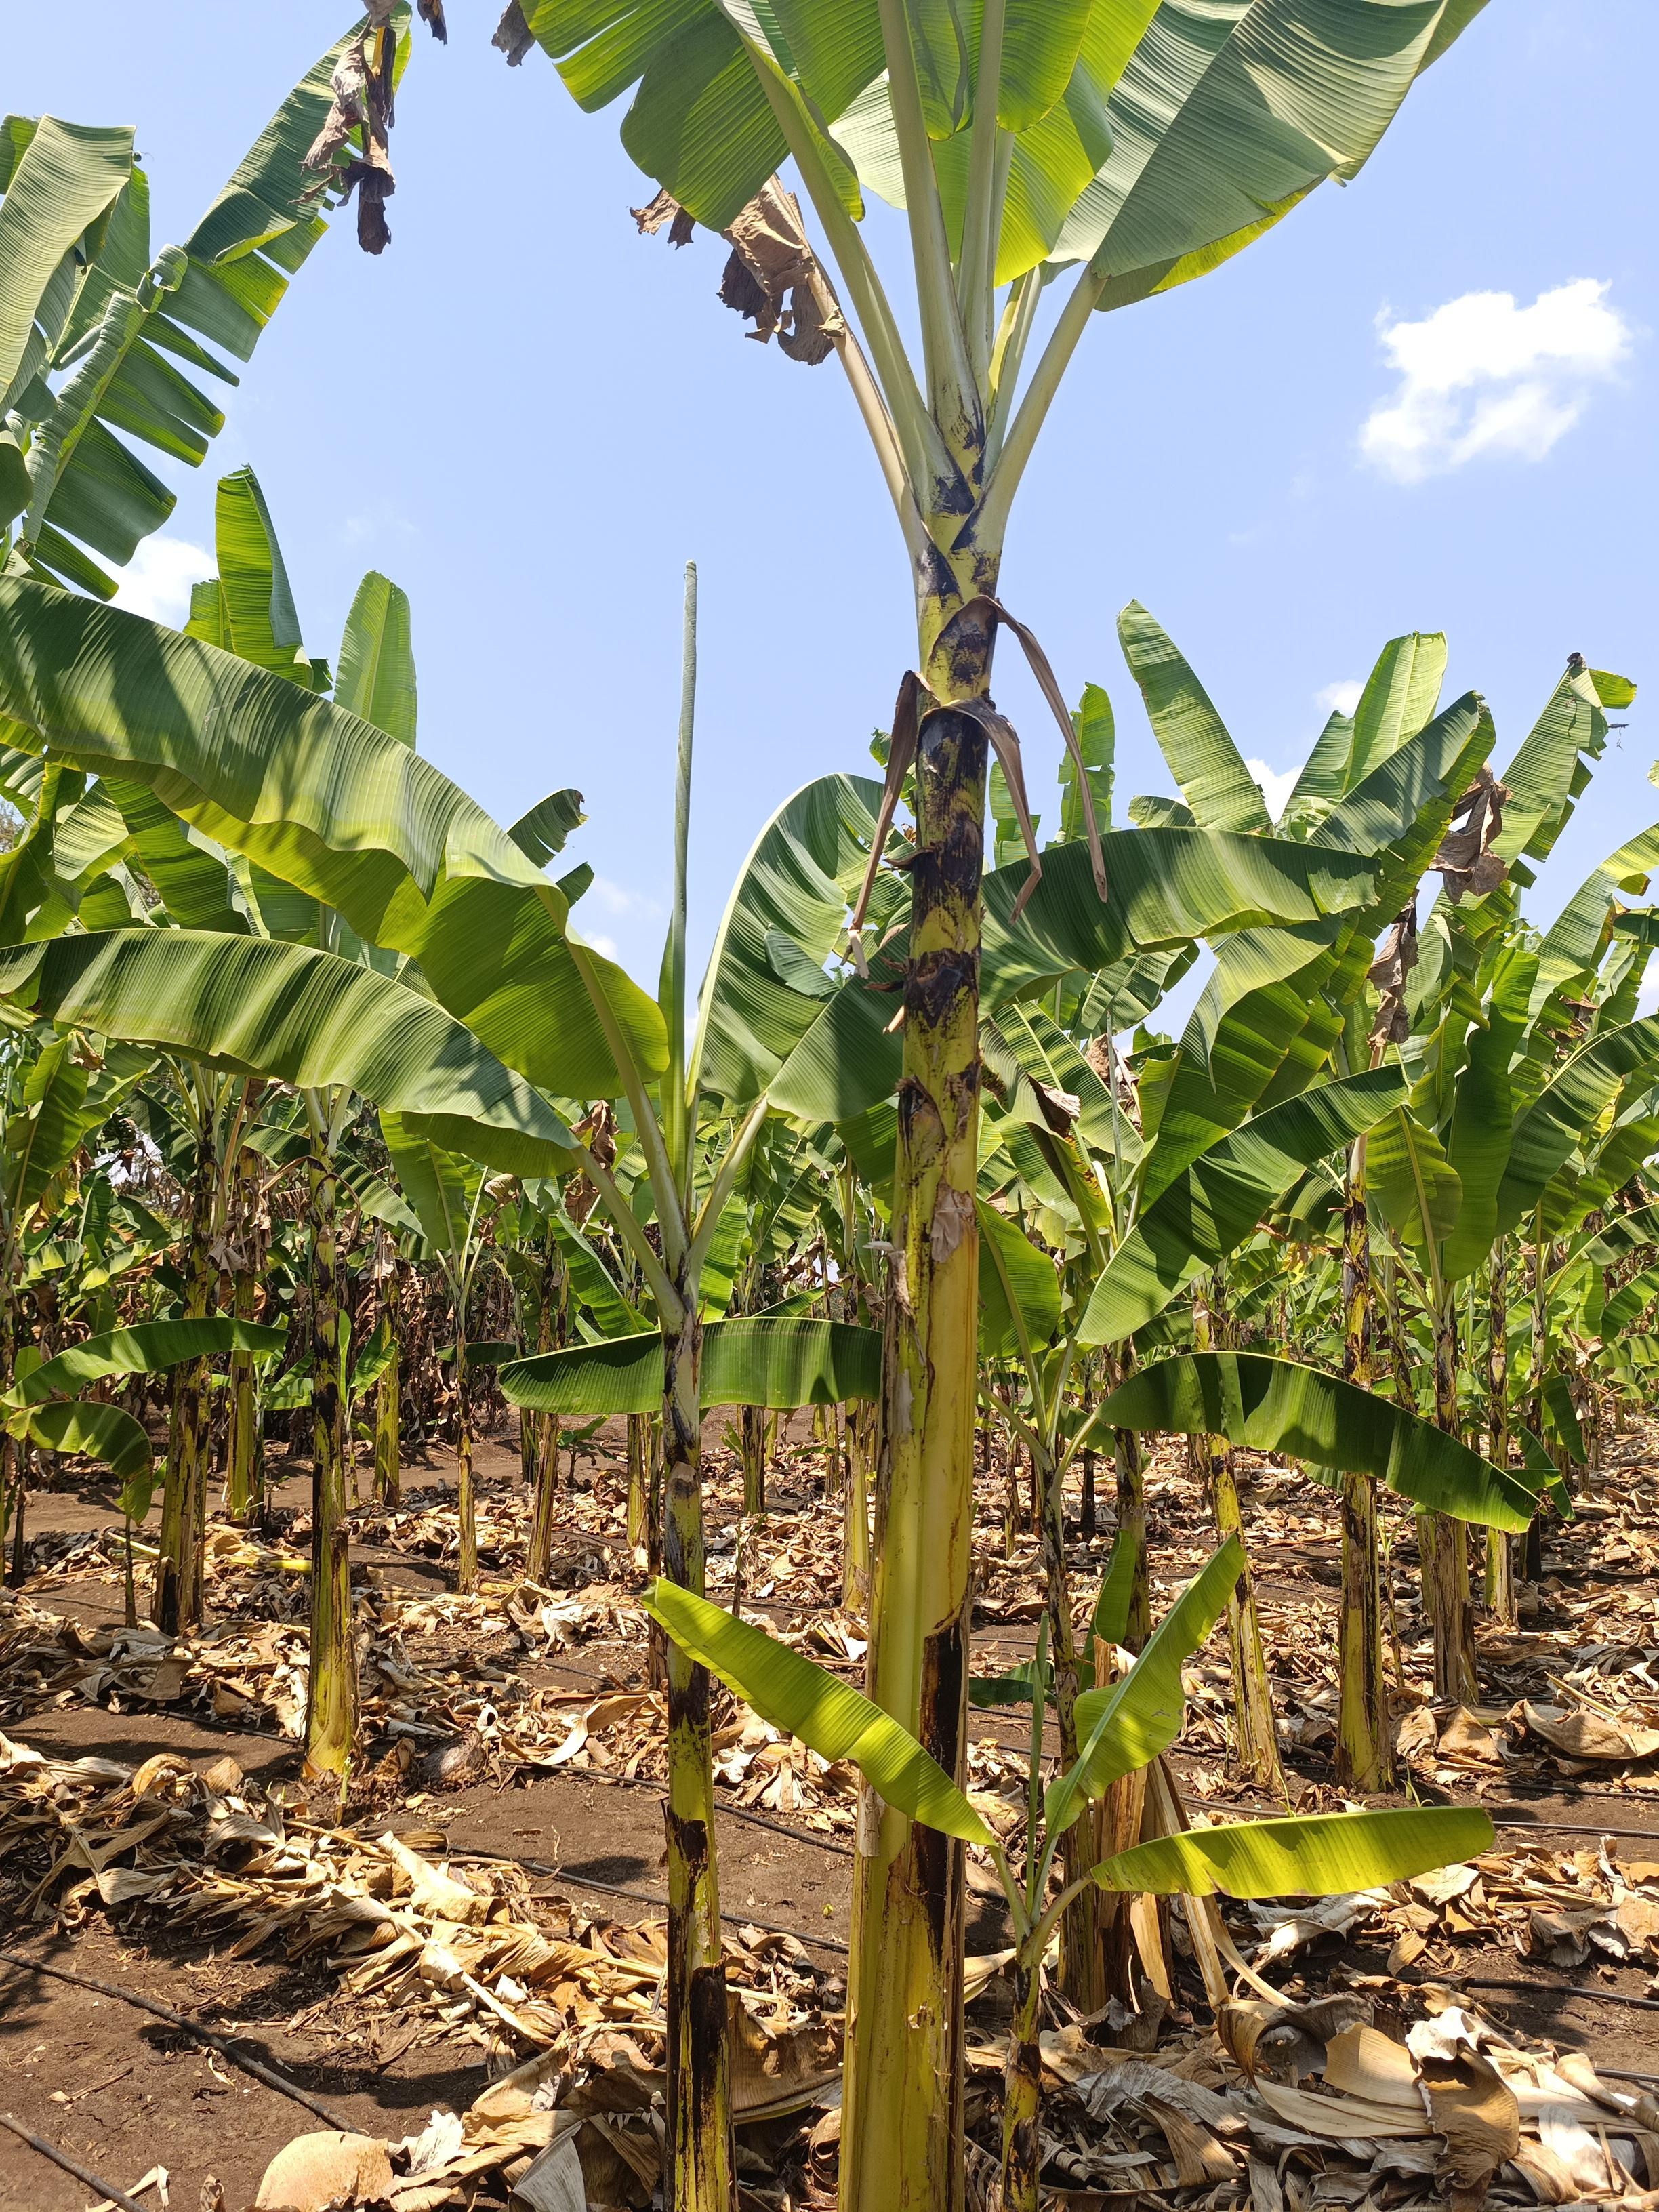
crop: banana
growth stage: vegetative
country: Tanzania
